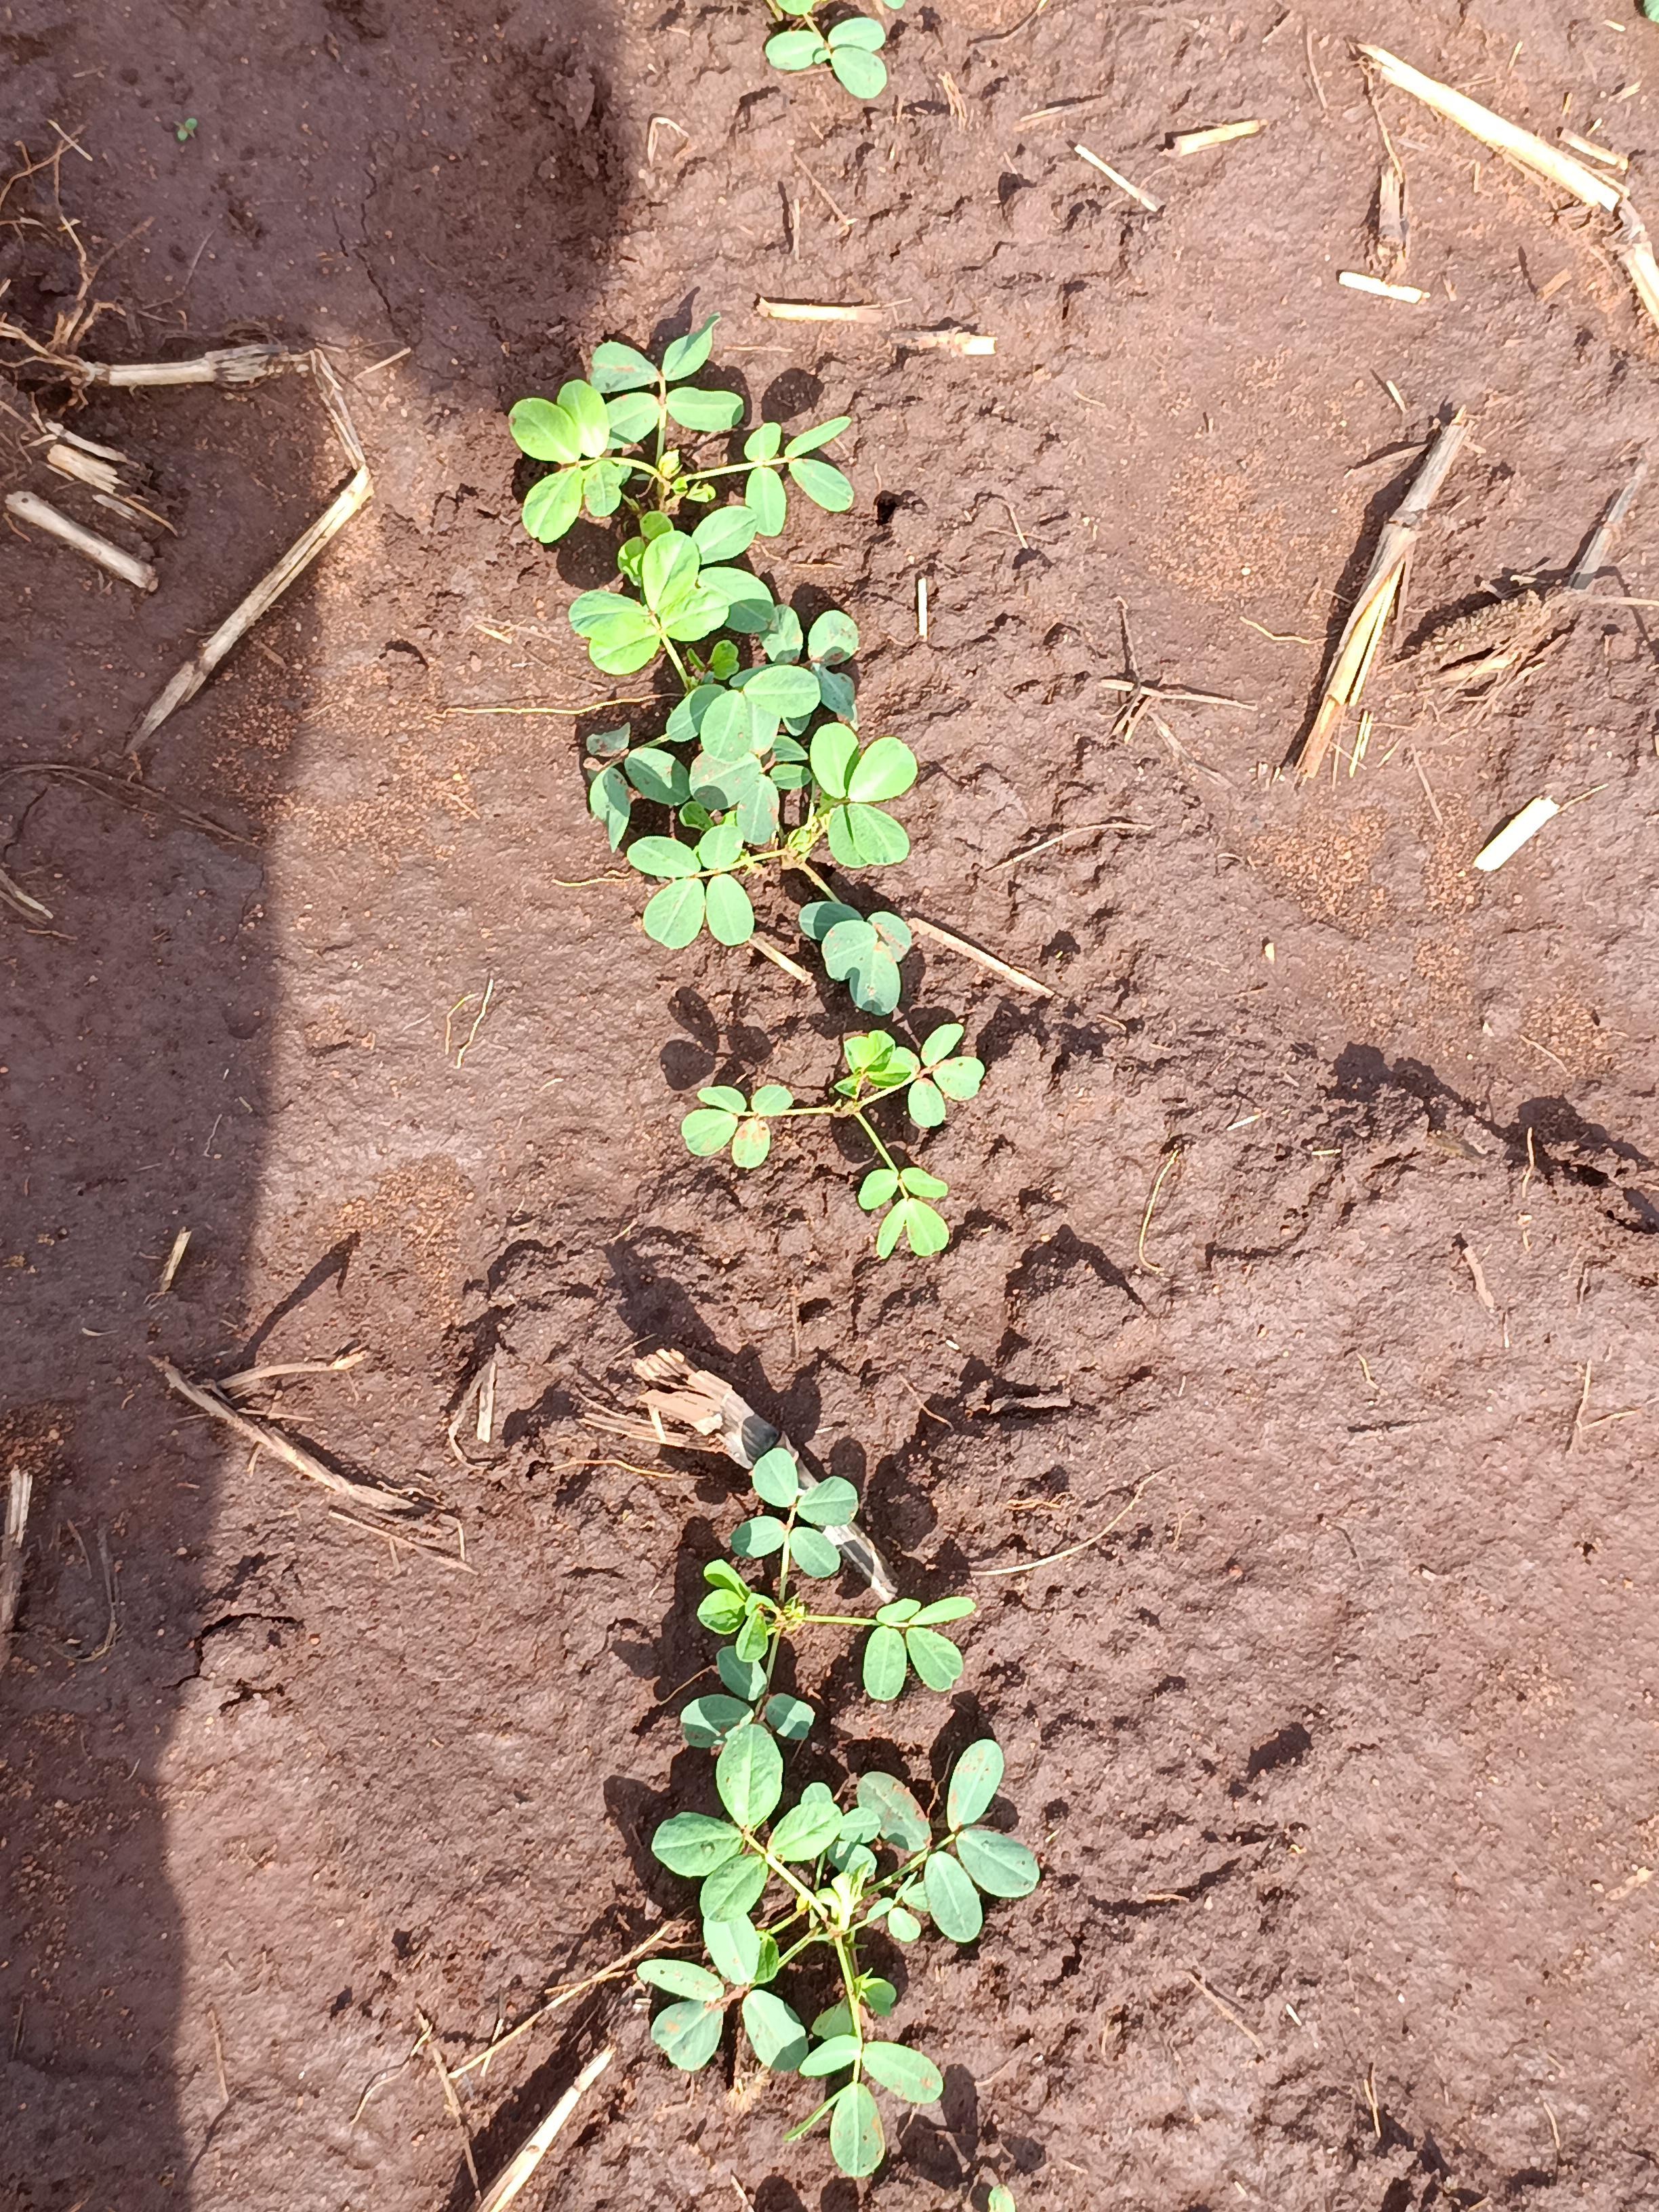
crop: groundnut
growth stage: vegetative
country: Kenya
